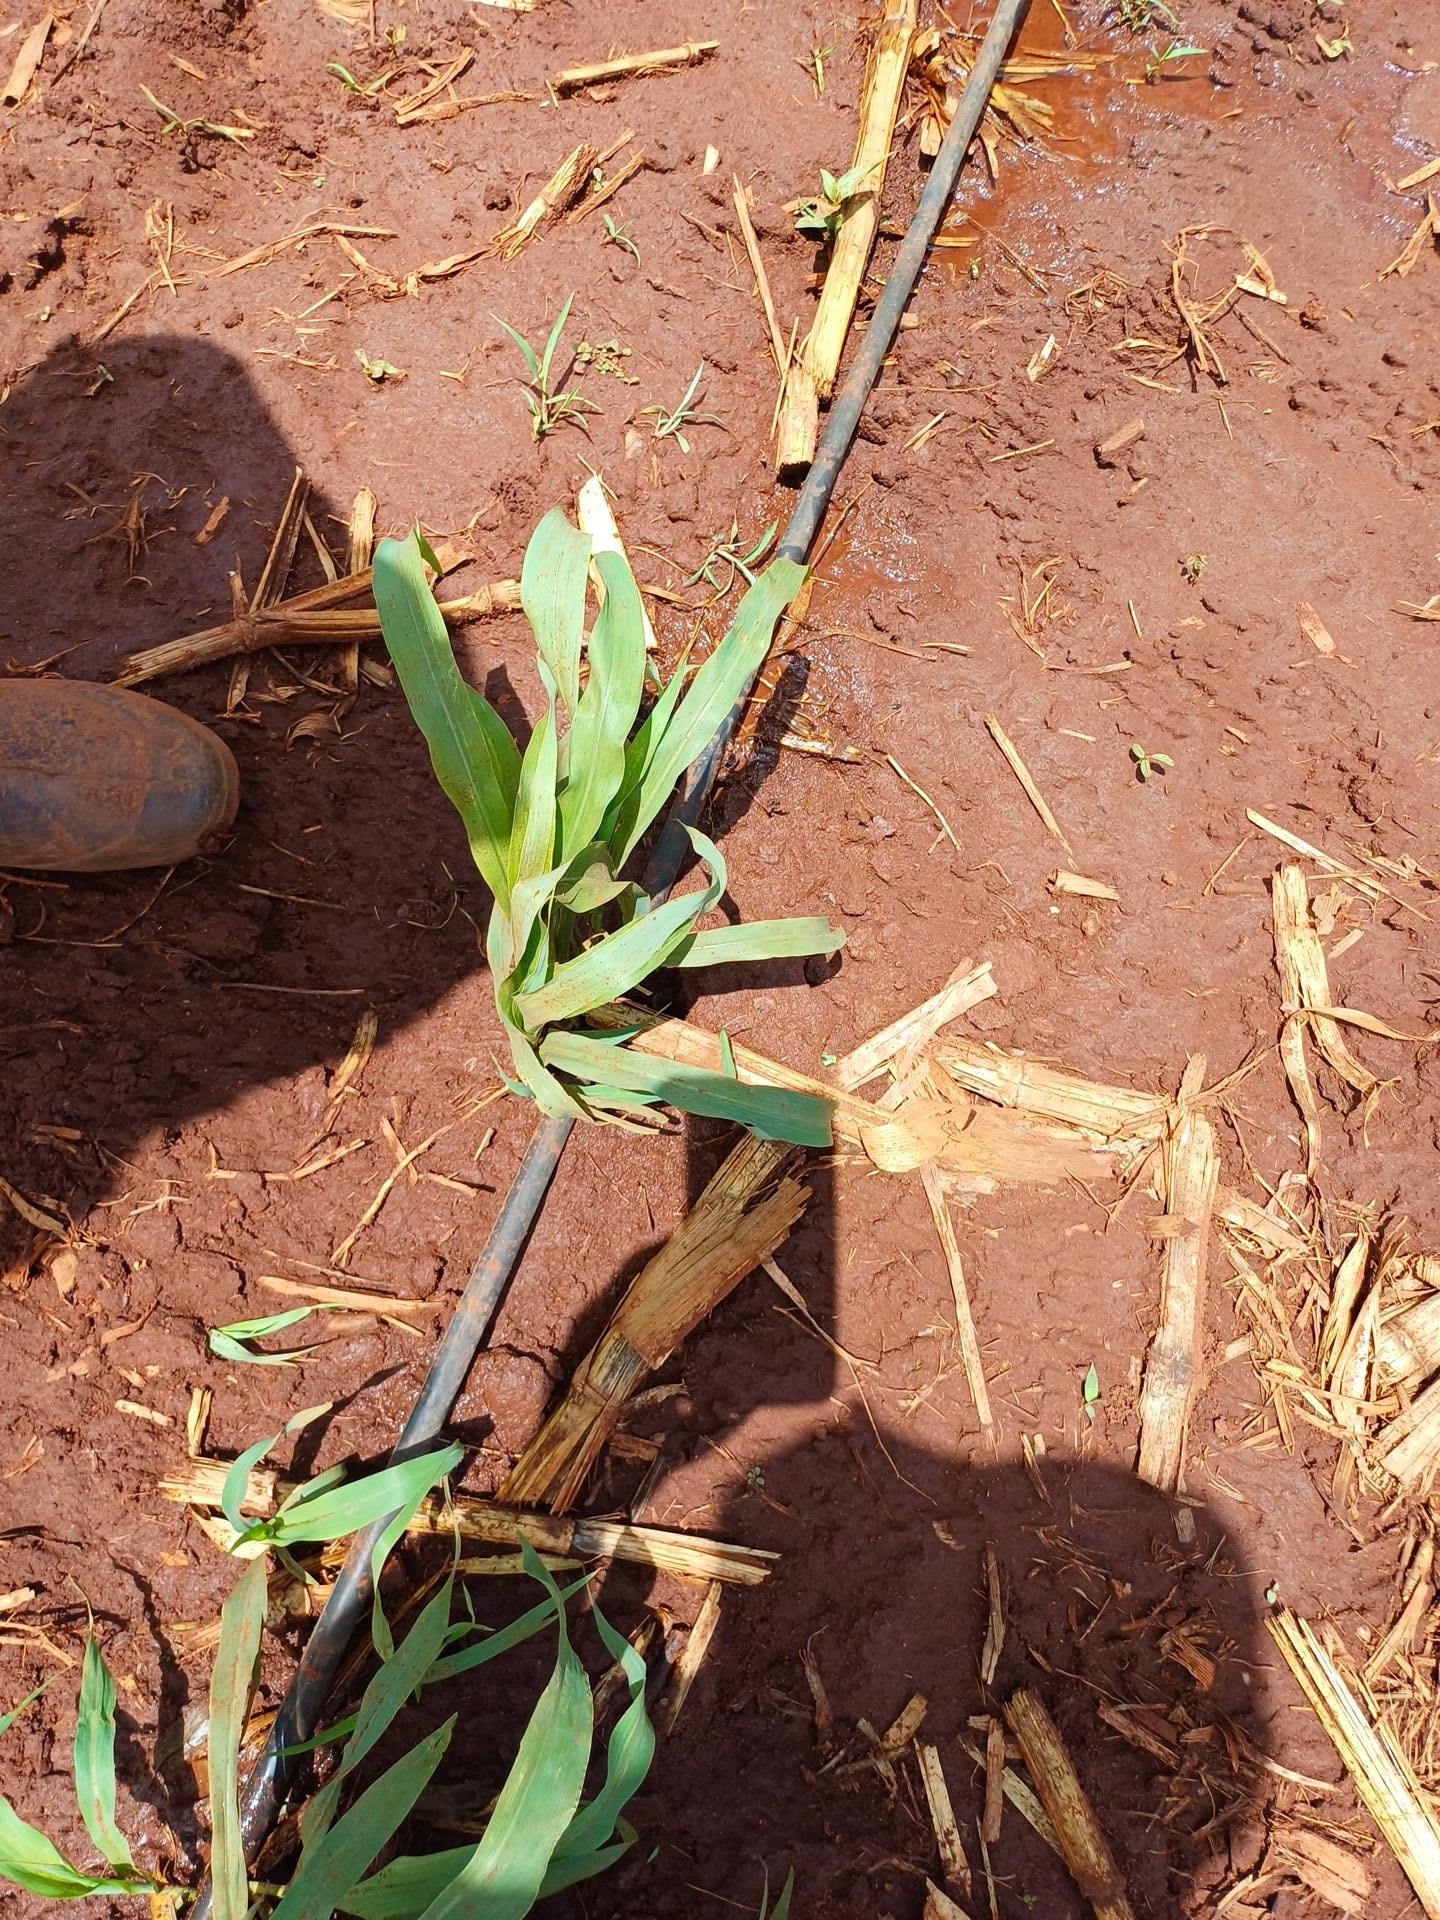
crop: sorghum
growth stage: vegetative
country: Kenya
